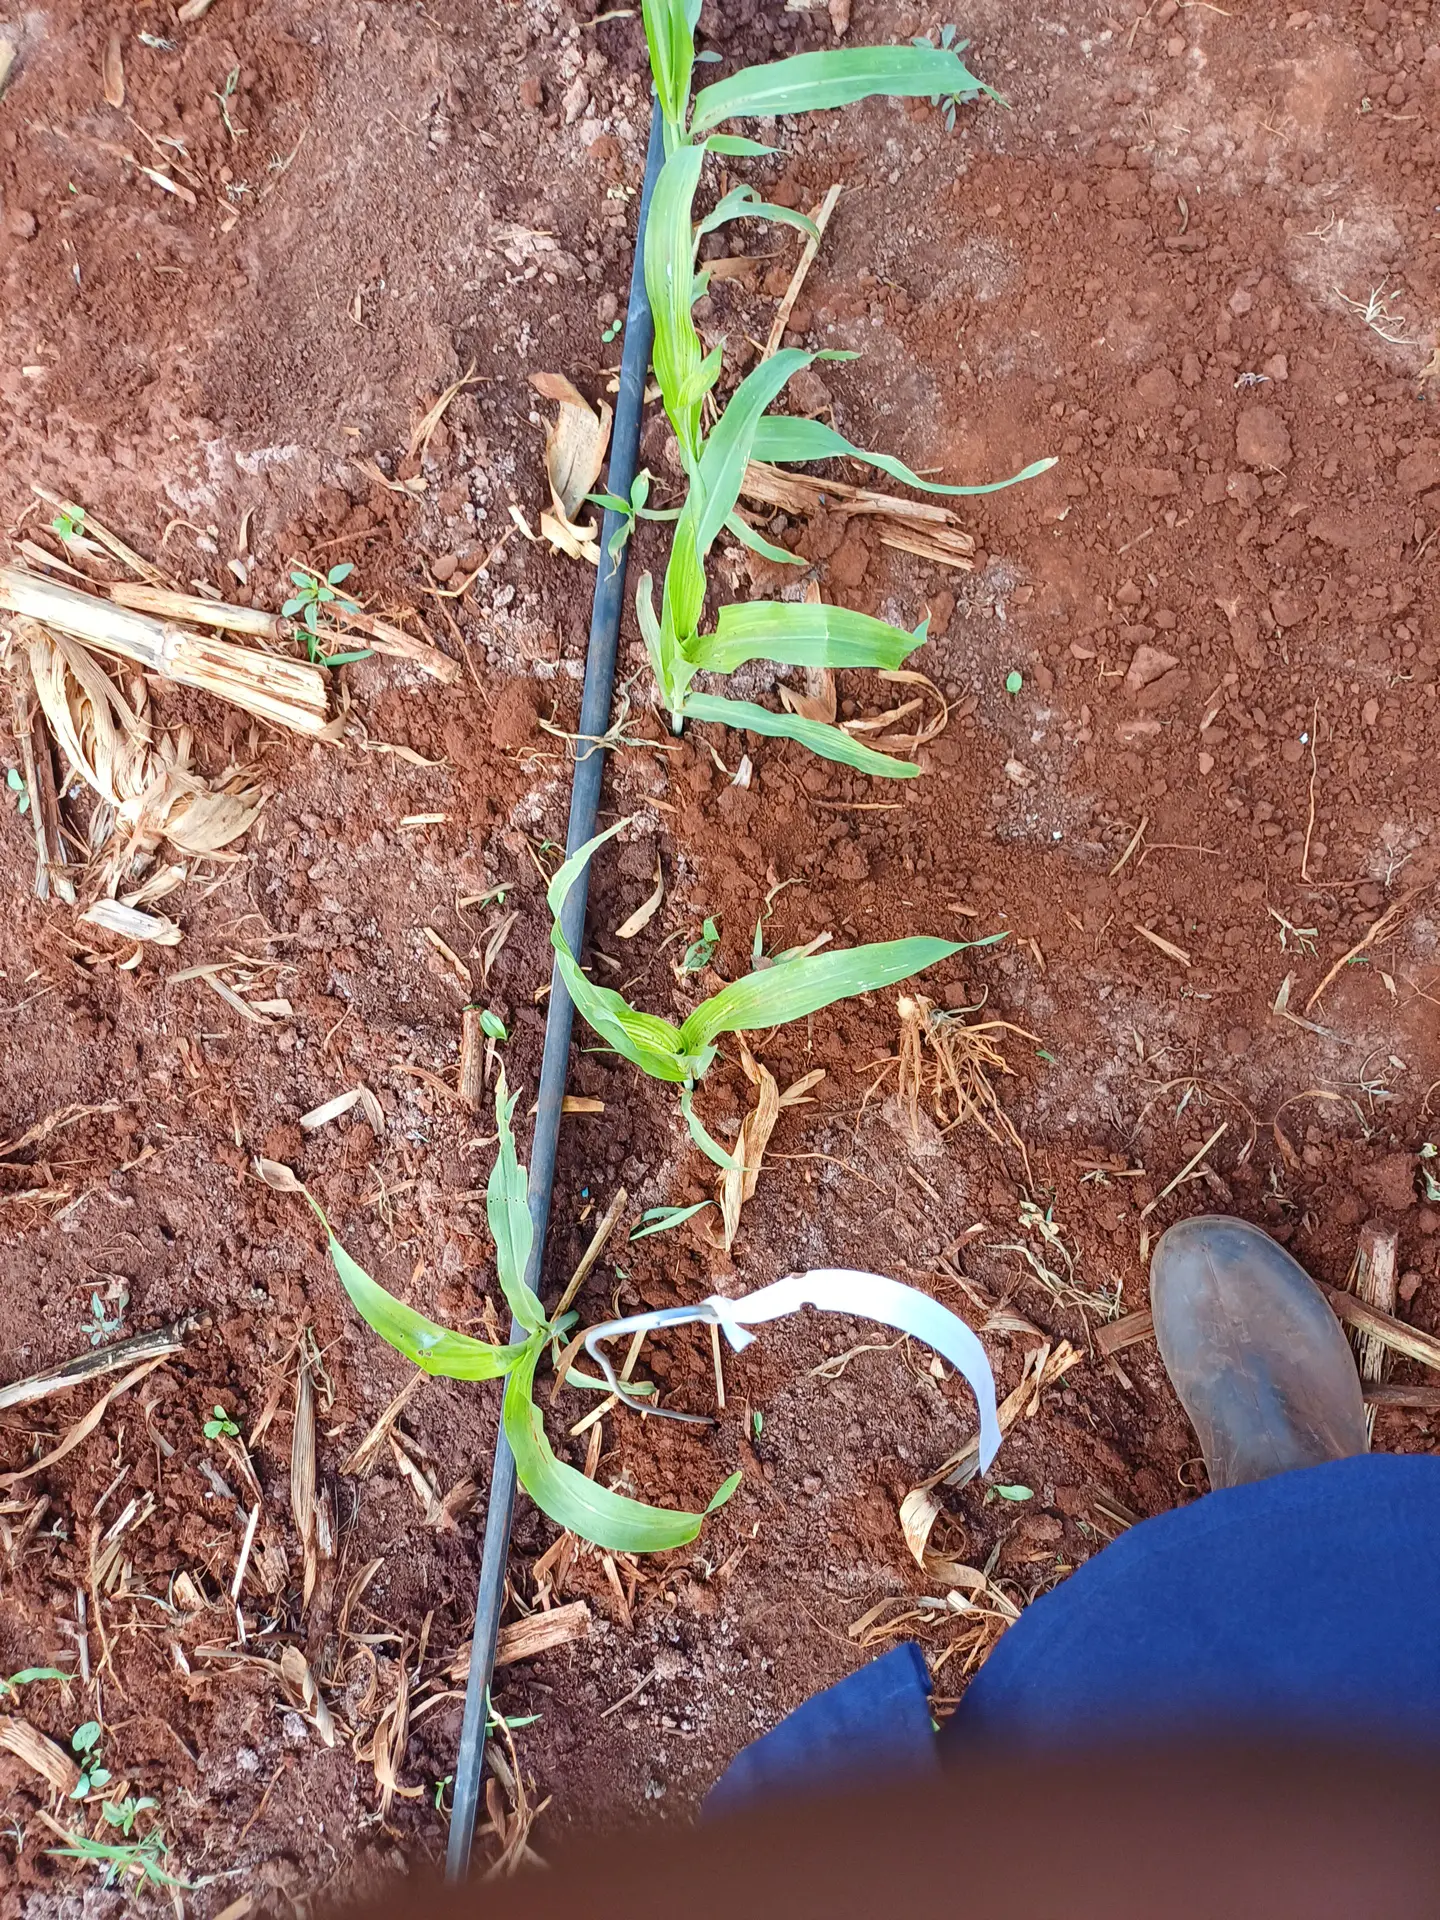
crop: sorghum
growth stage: vegetative
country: Kenya
